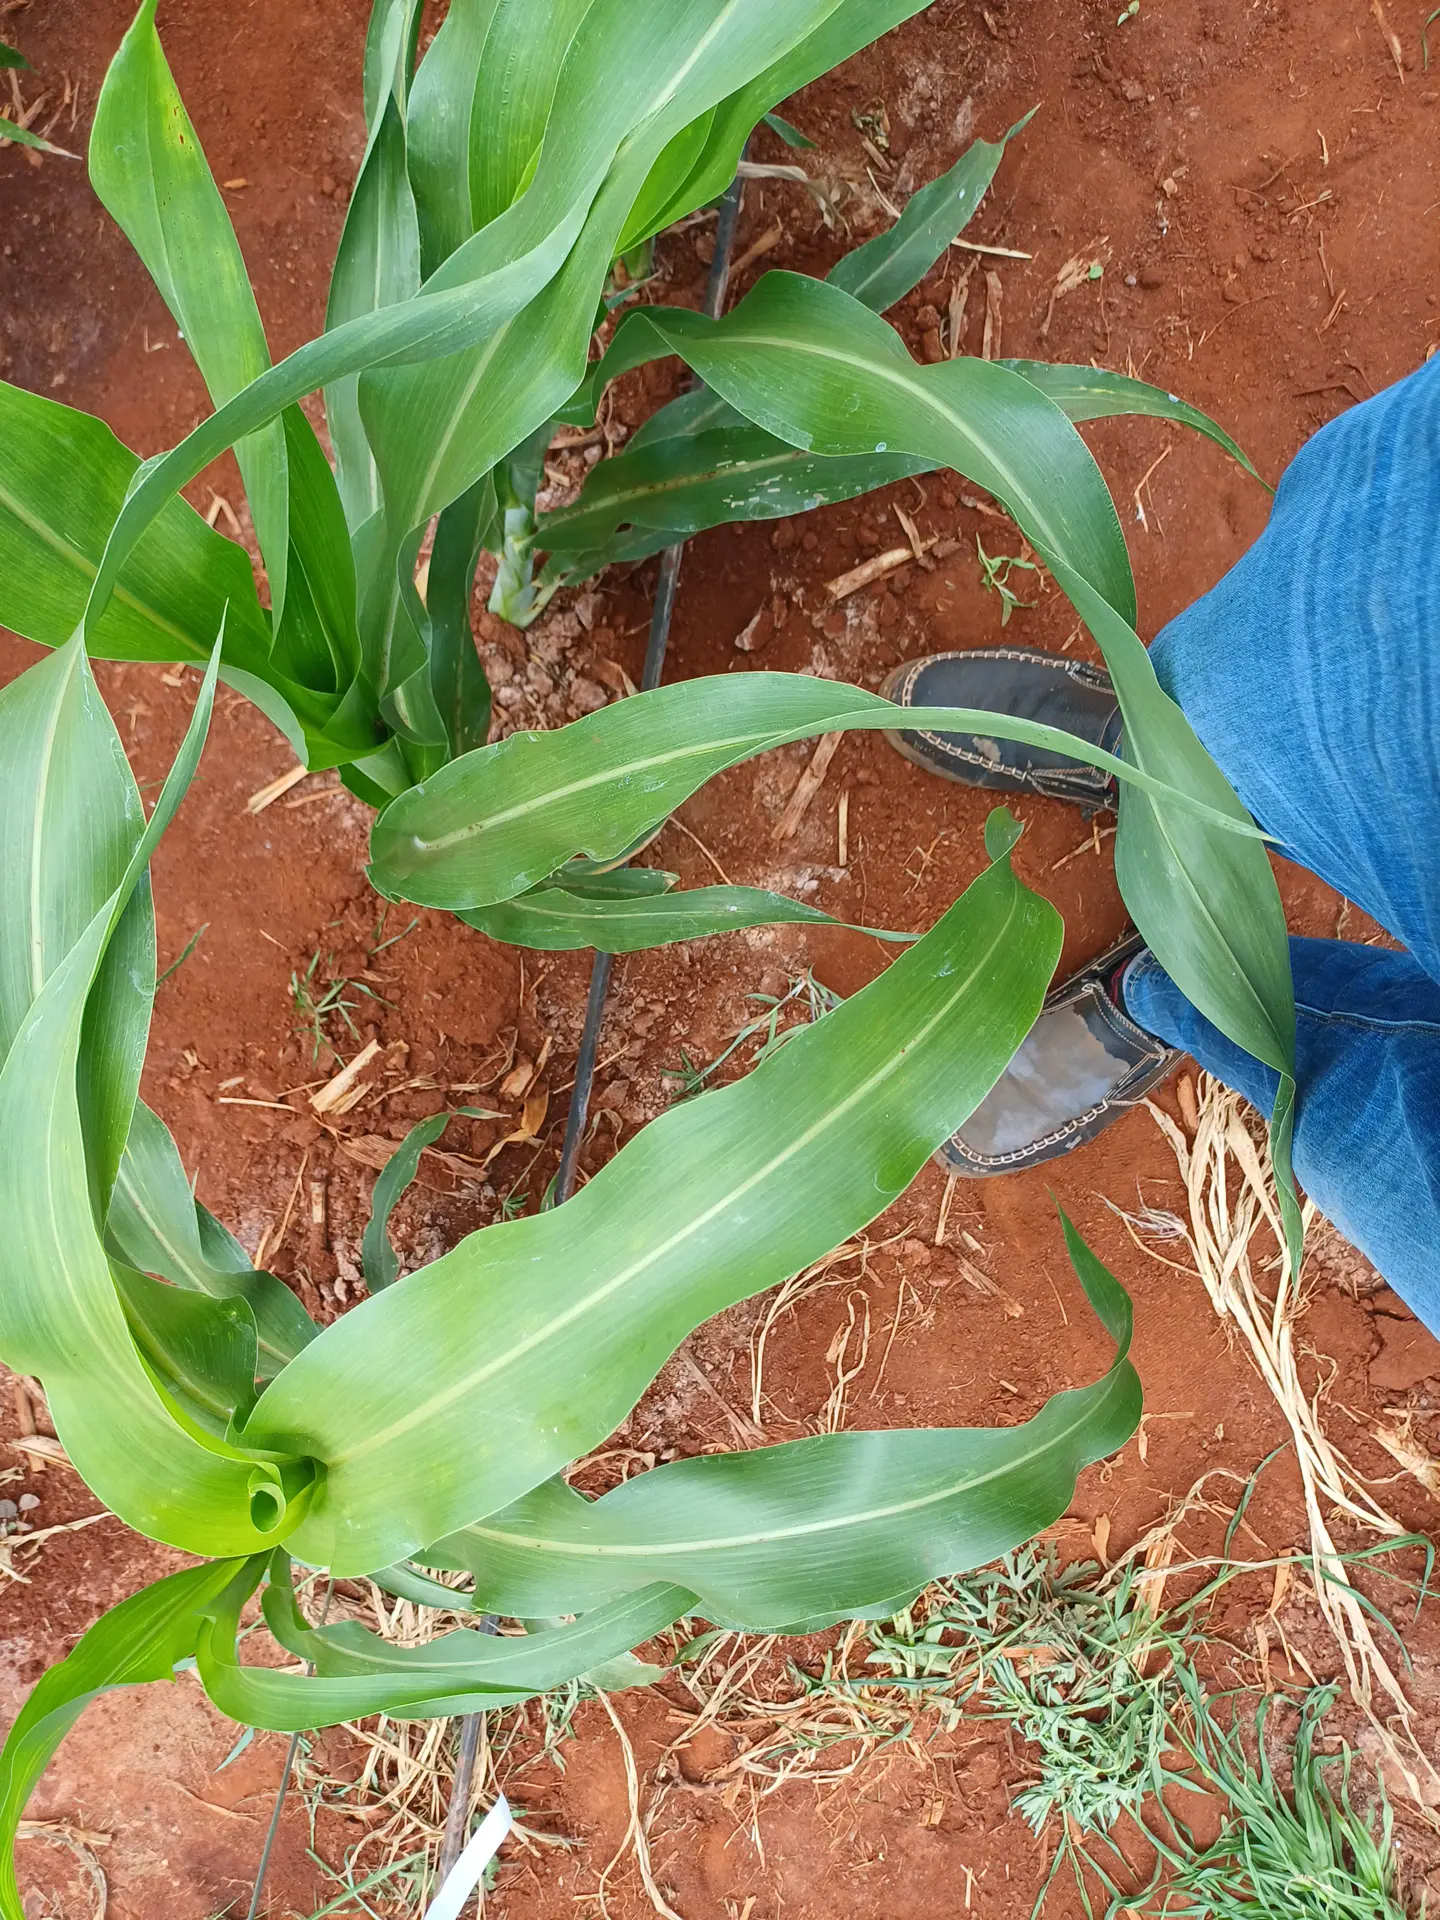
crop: sorghum
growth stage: vegetative
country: Kenya
